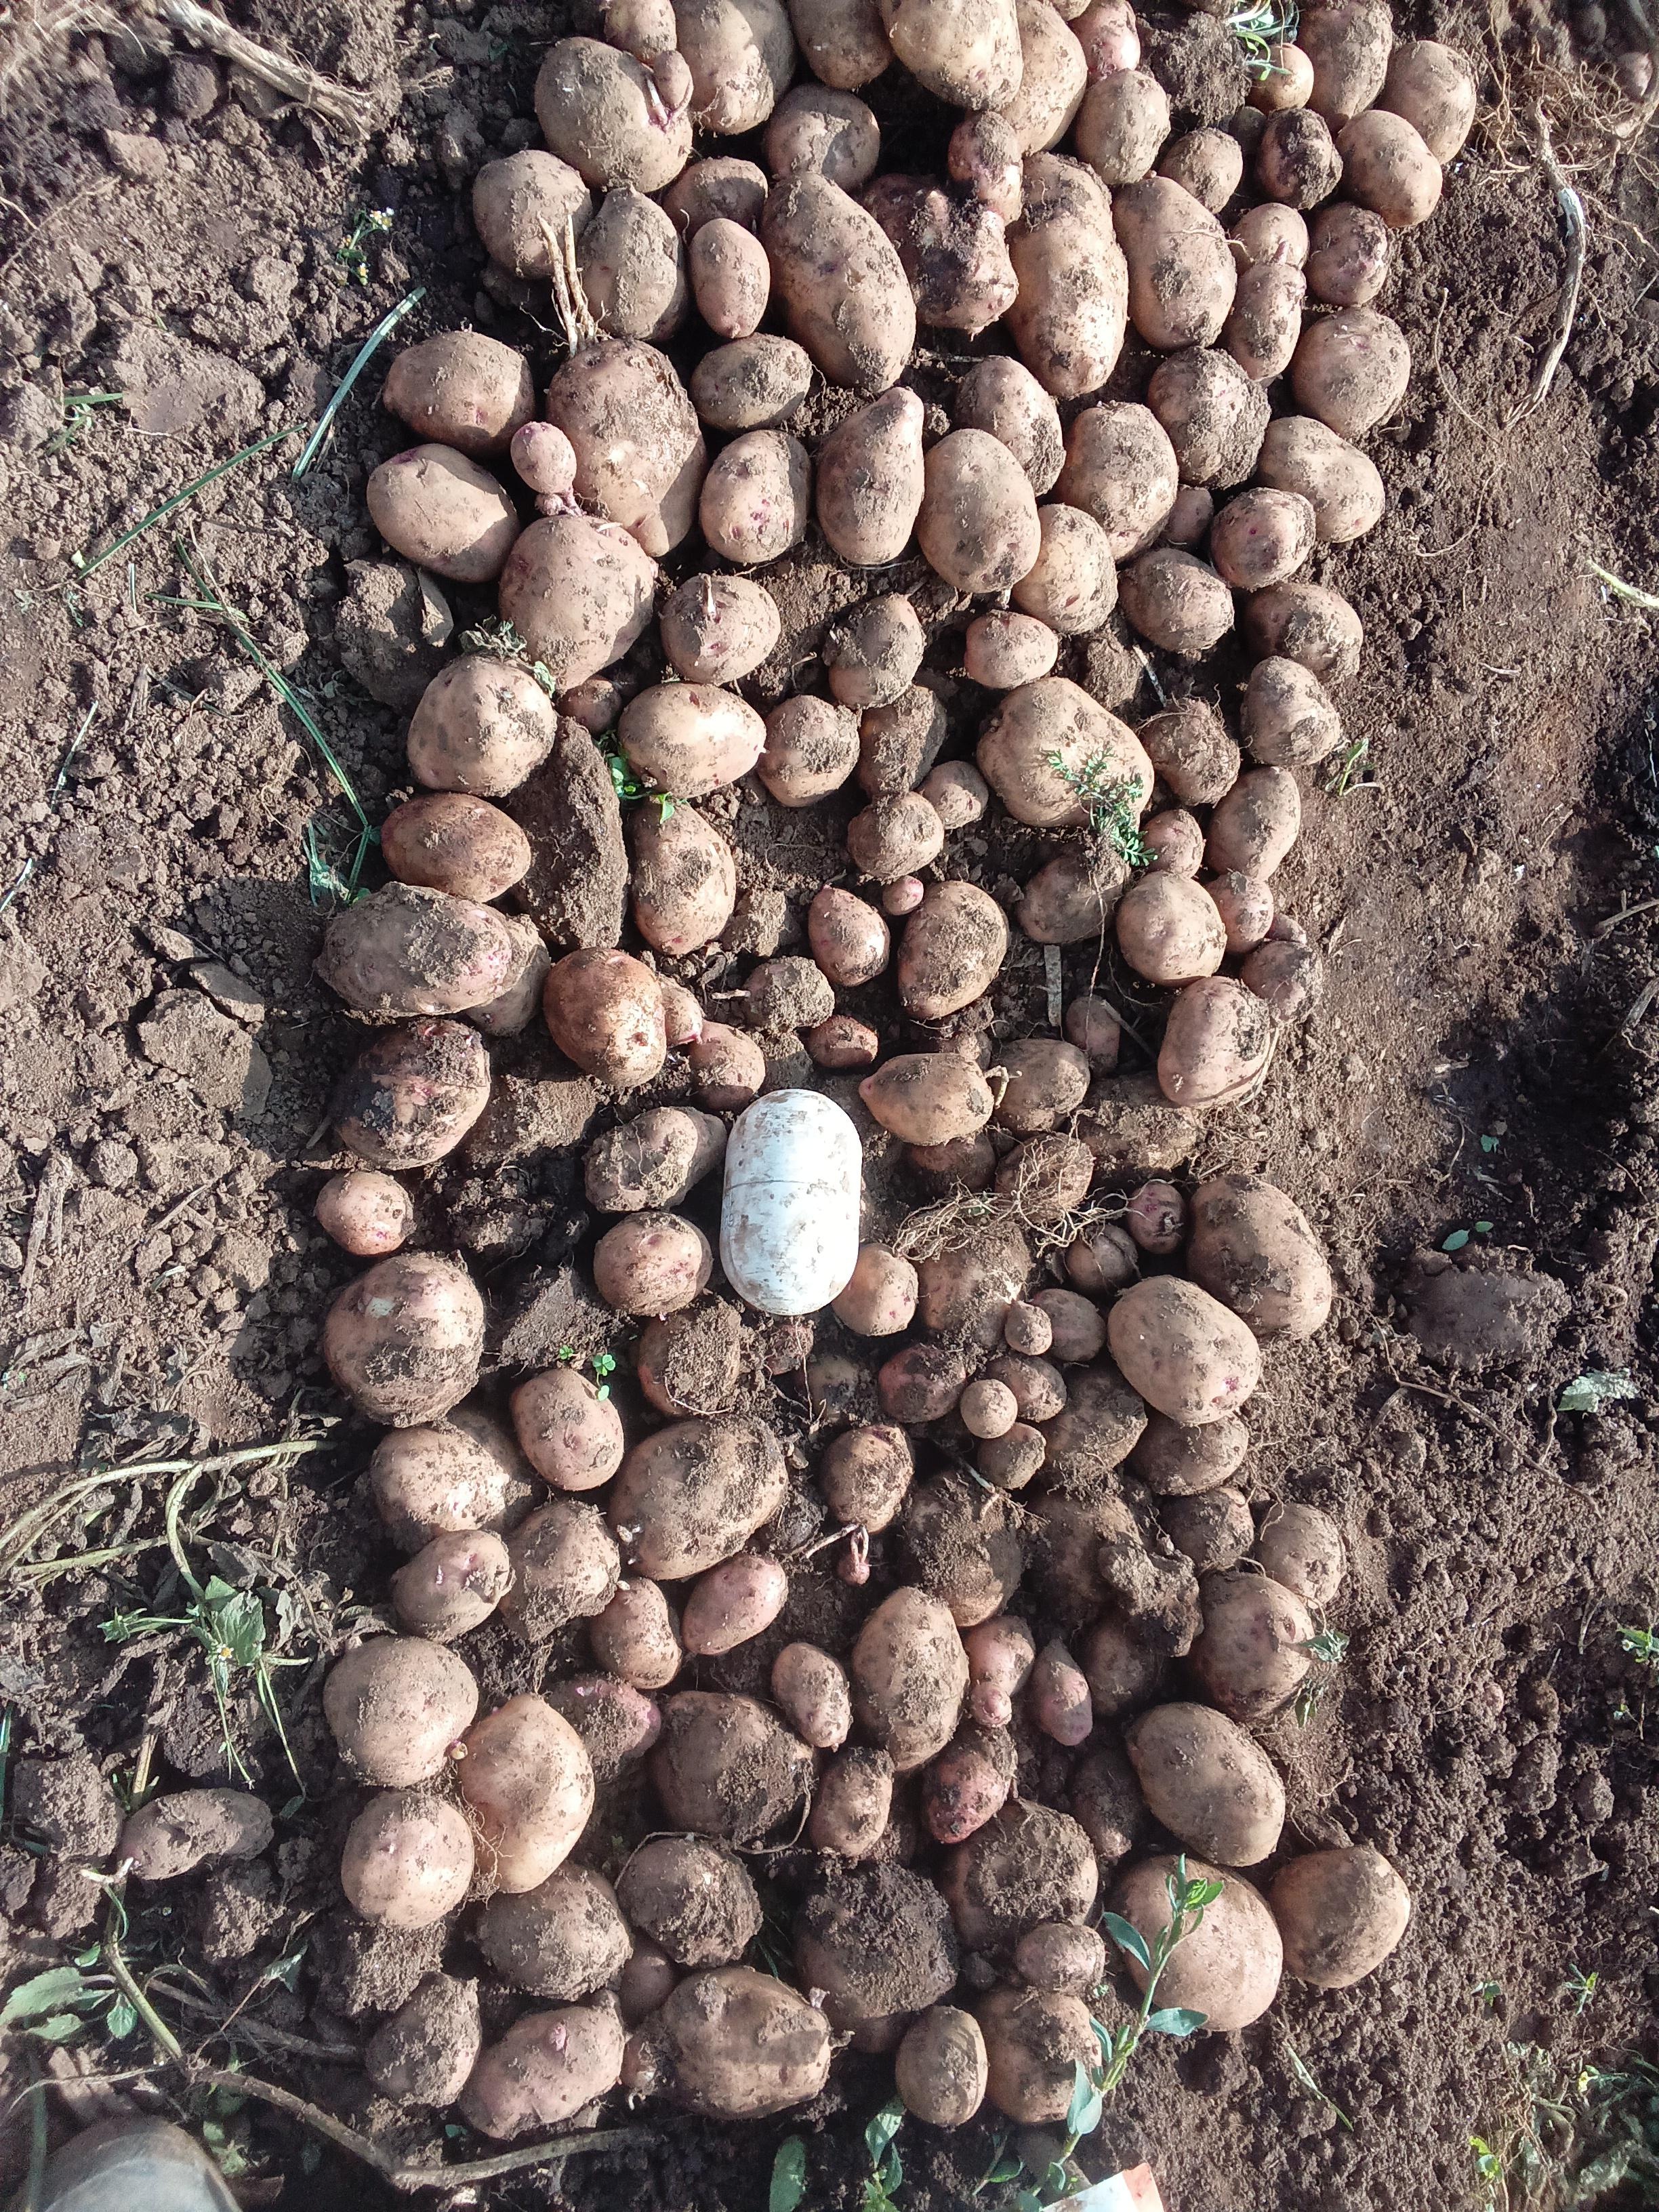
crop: potato
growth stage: harvest
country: Kenya
